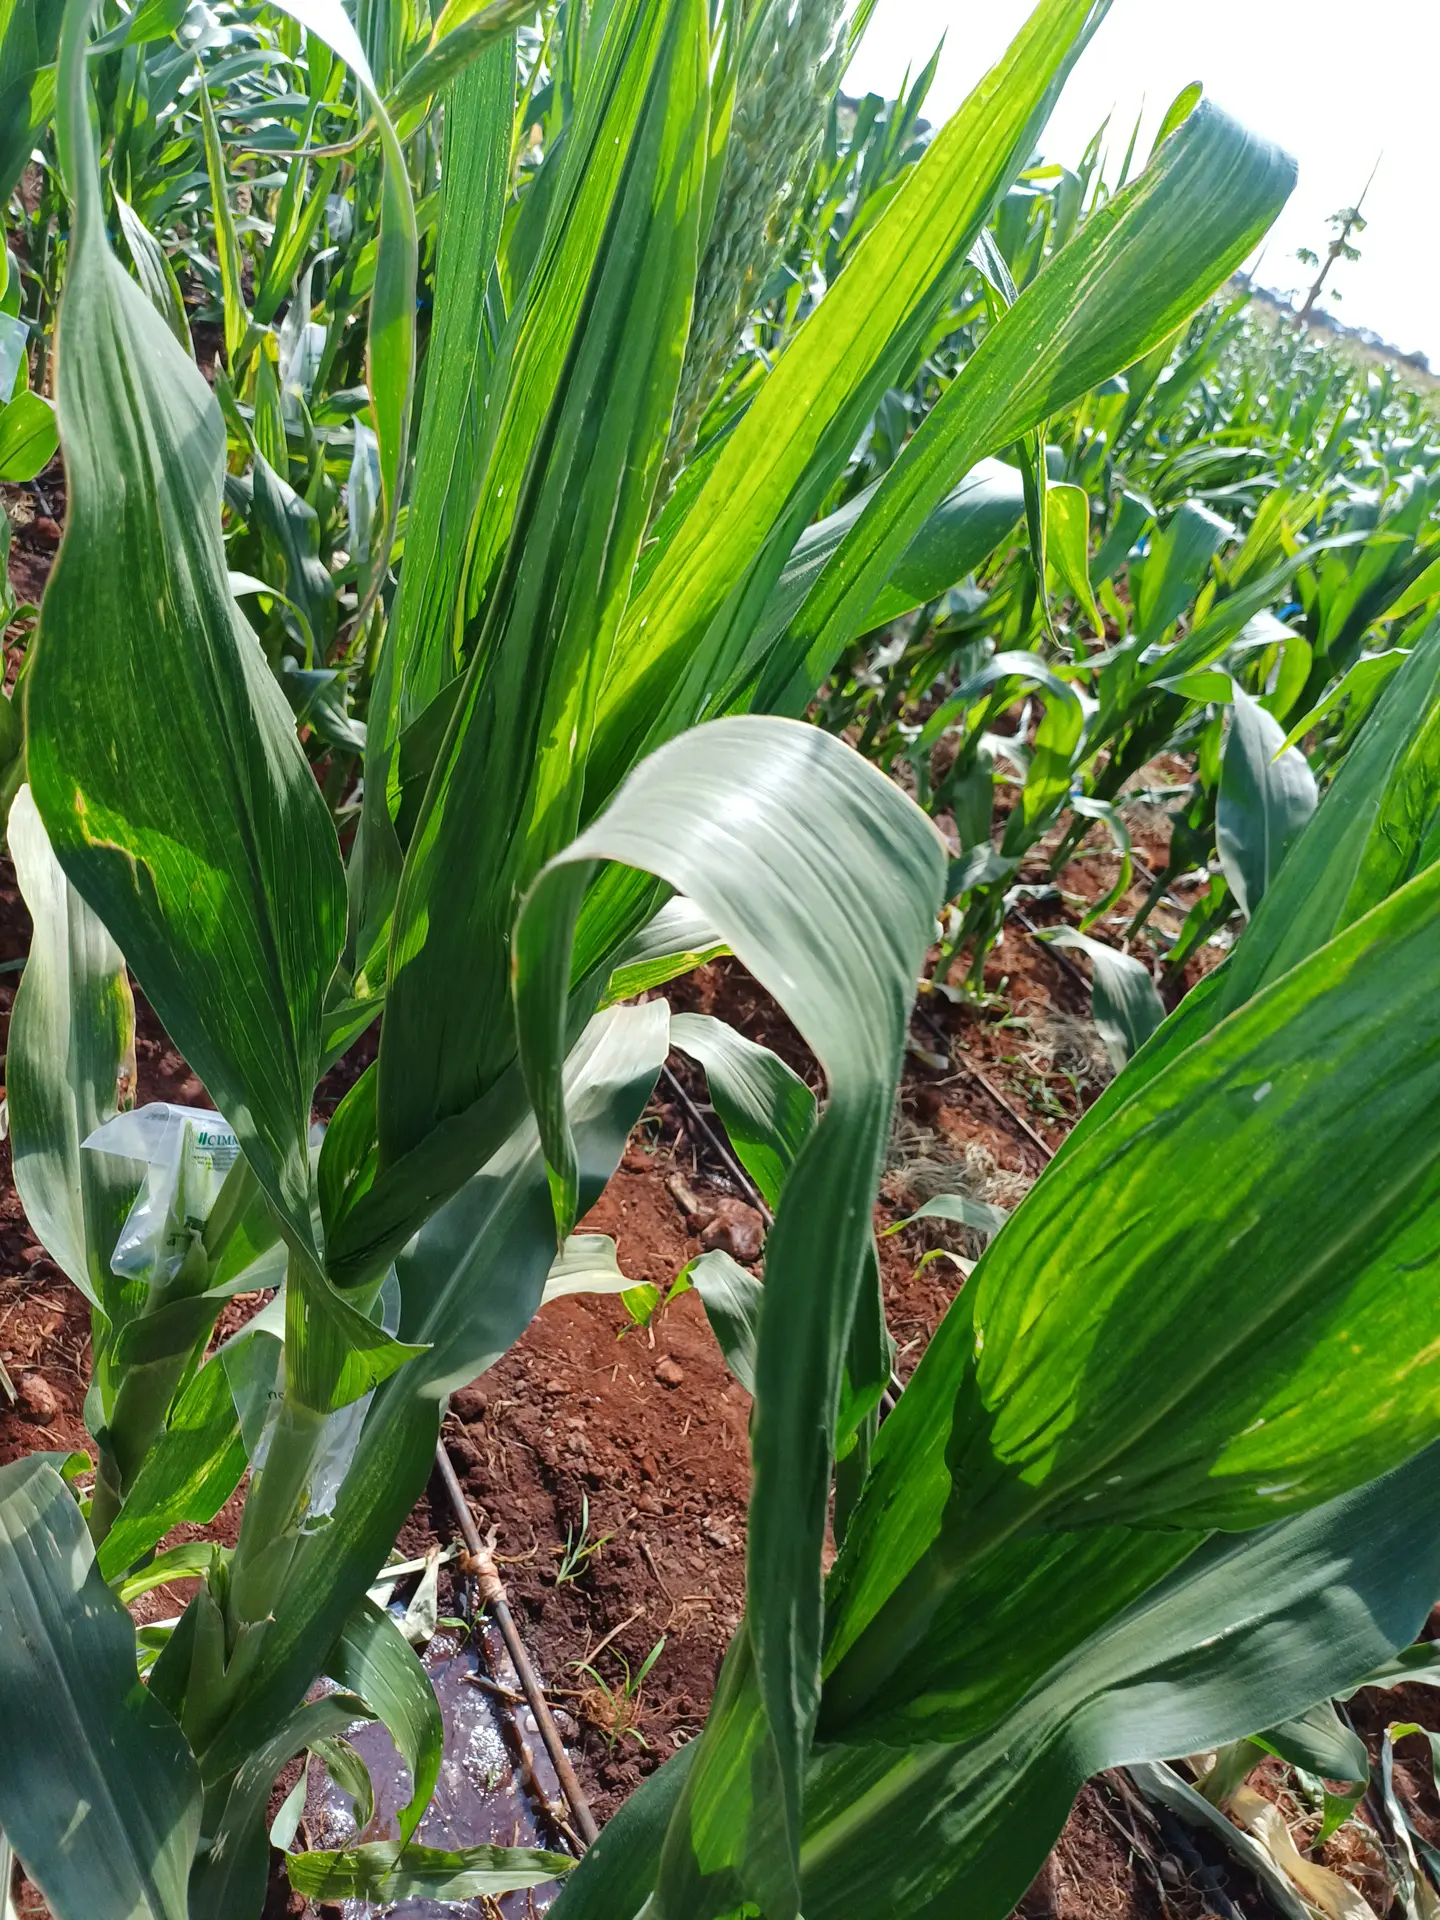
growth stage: flowering
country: Kenya
